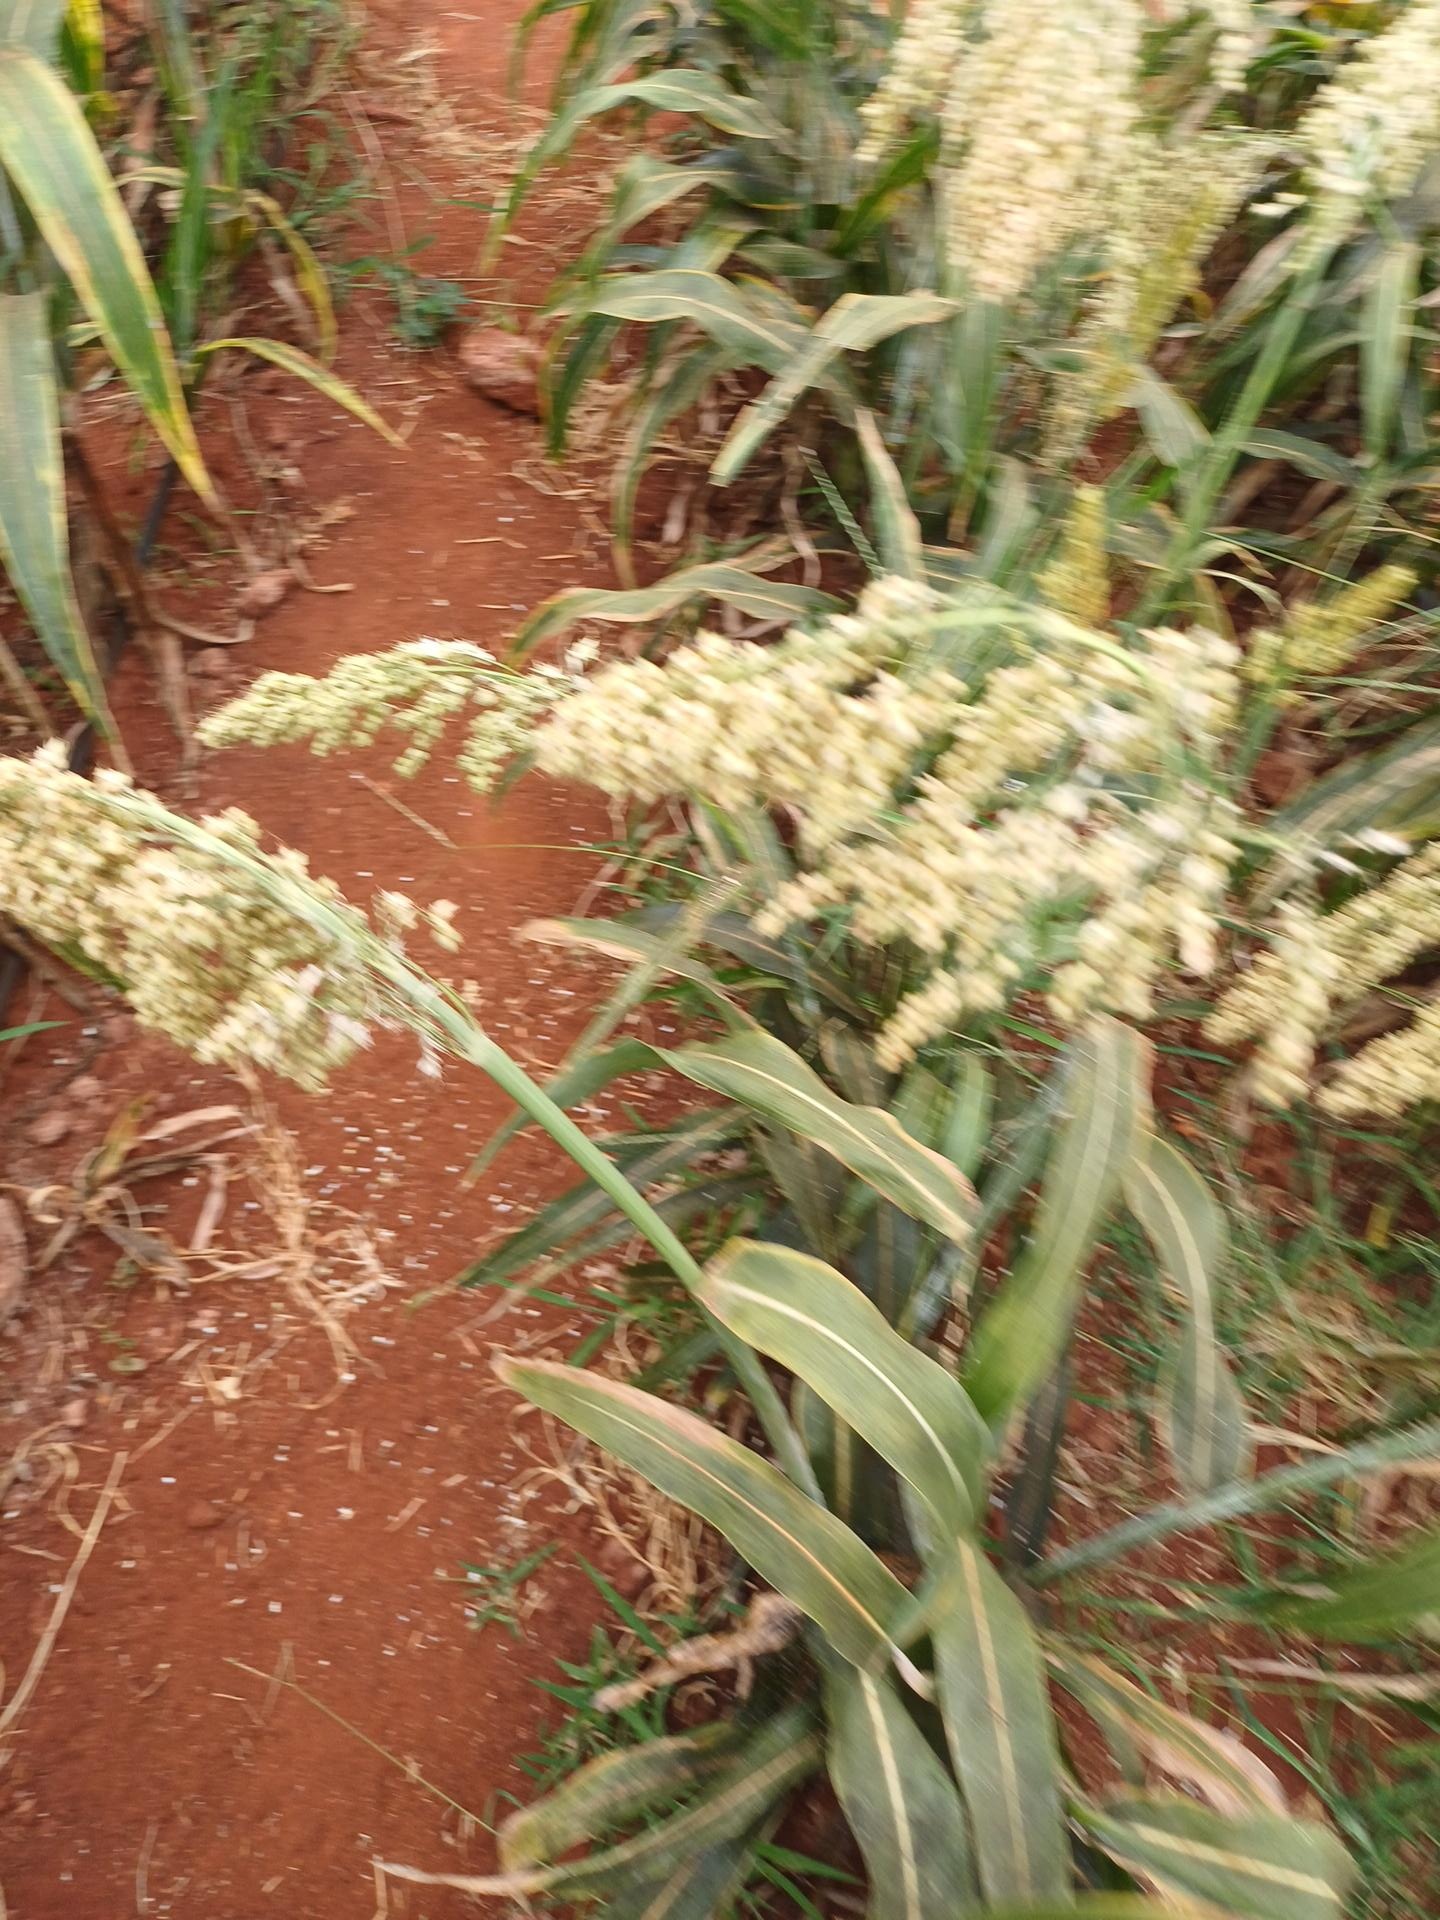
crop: sorghum
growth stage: maturity
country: Kenya
